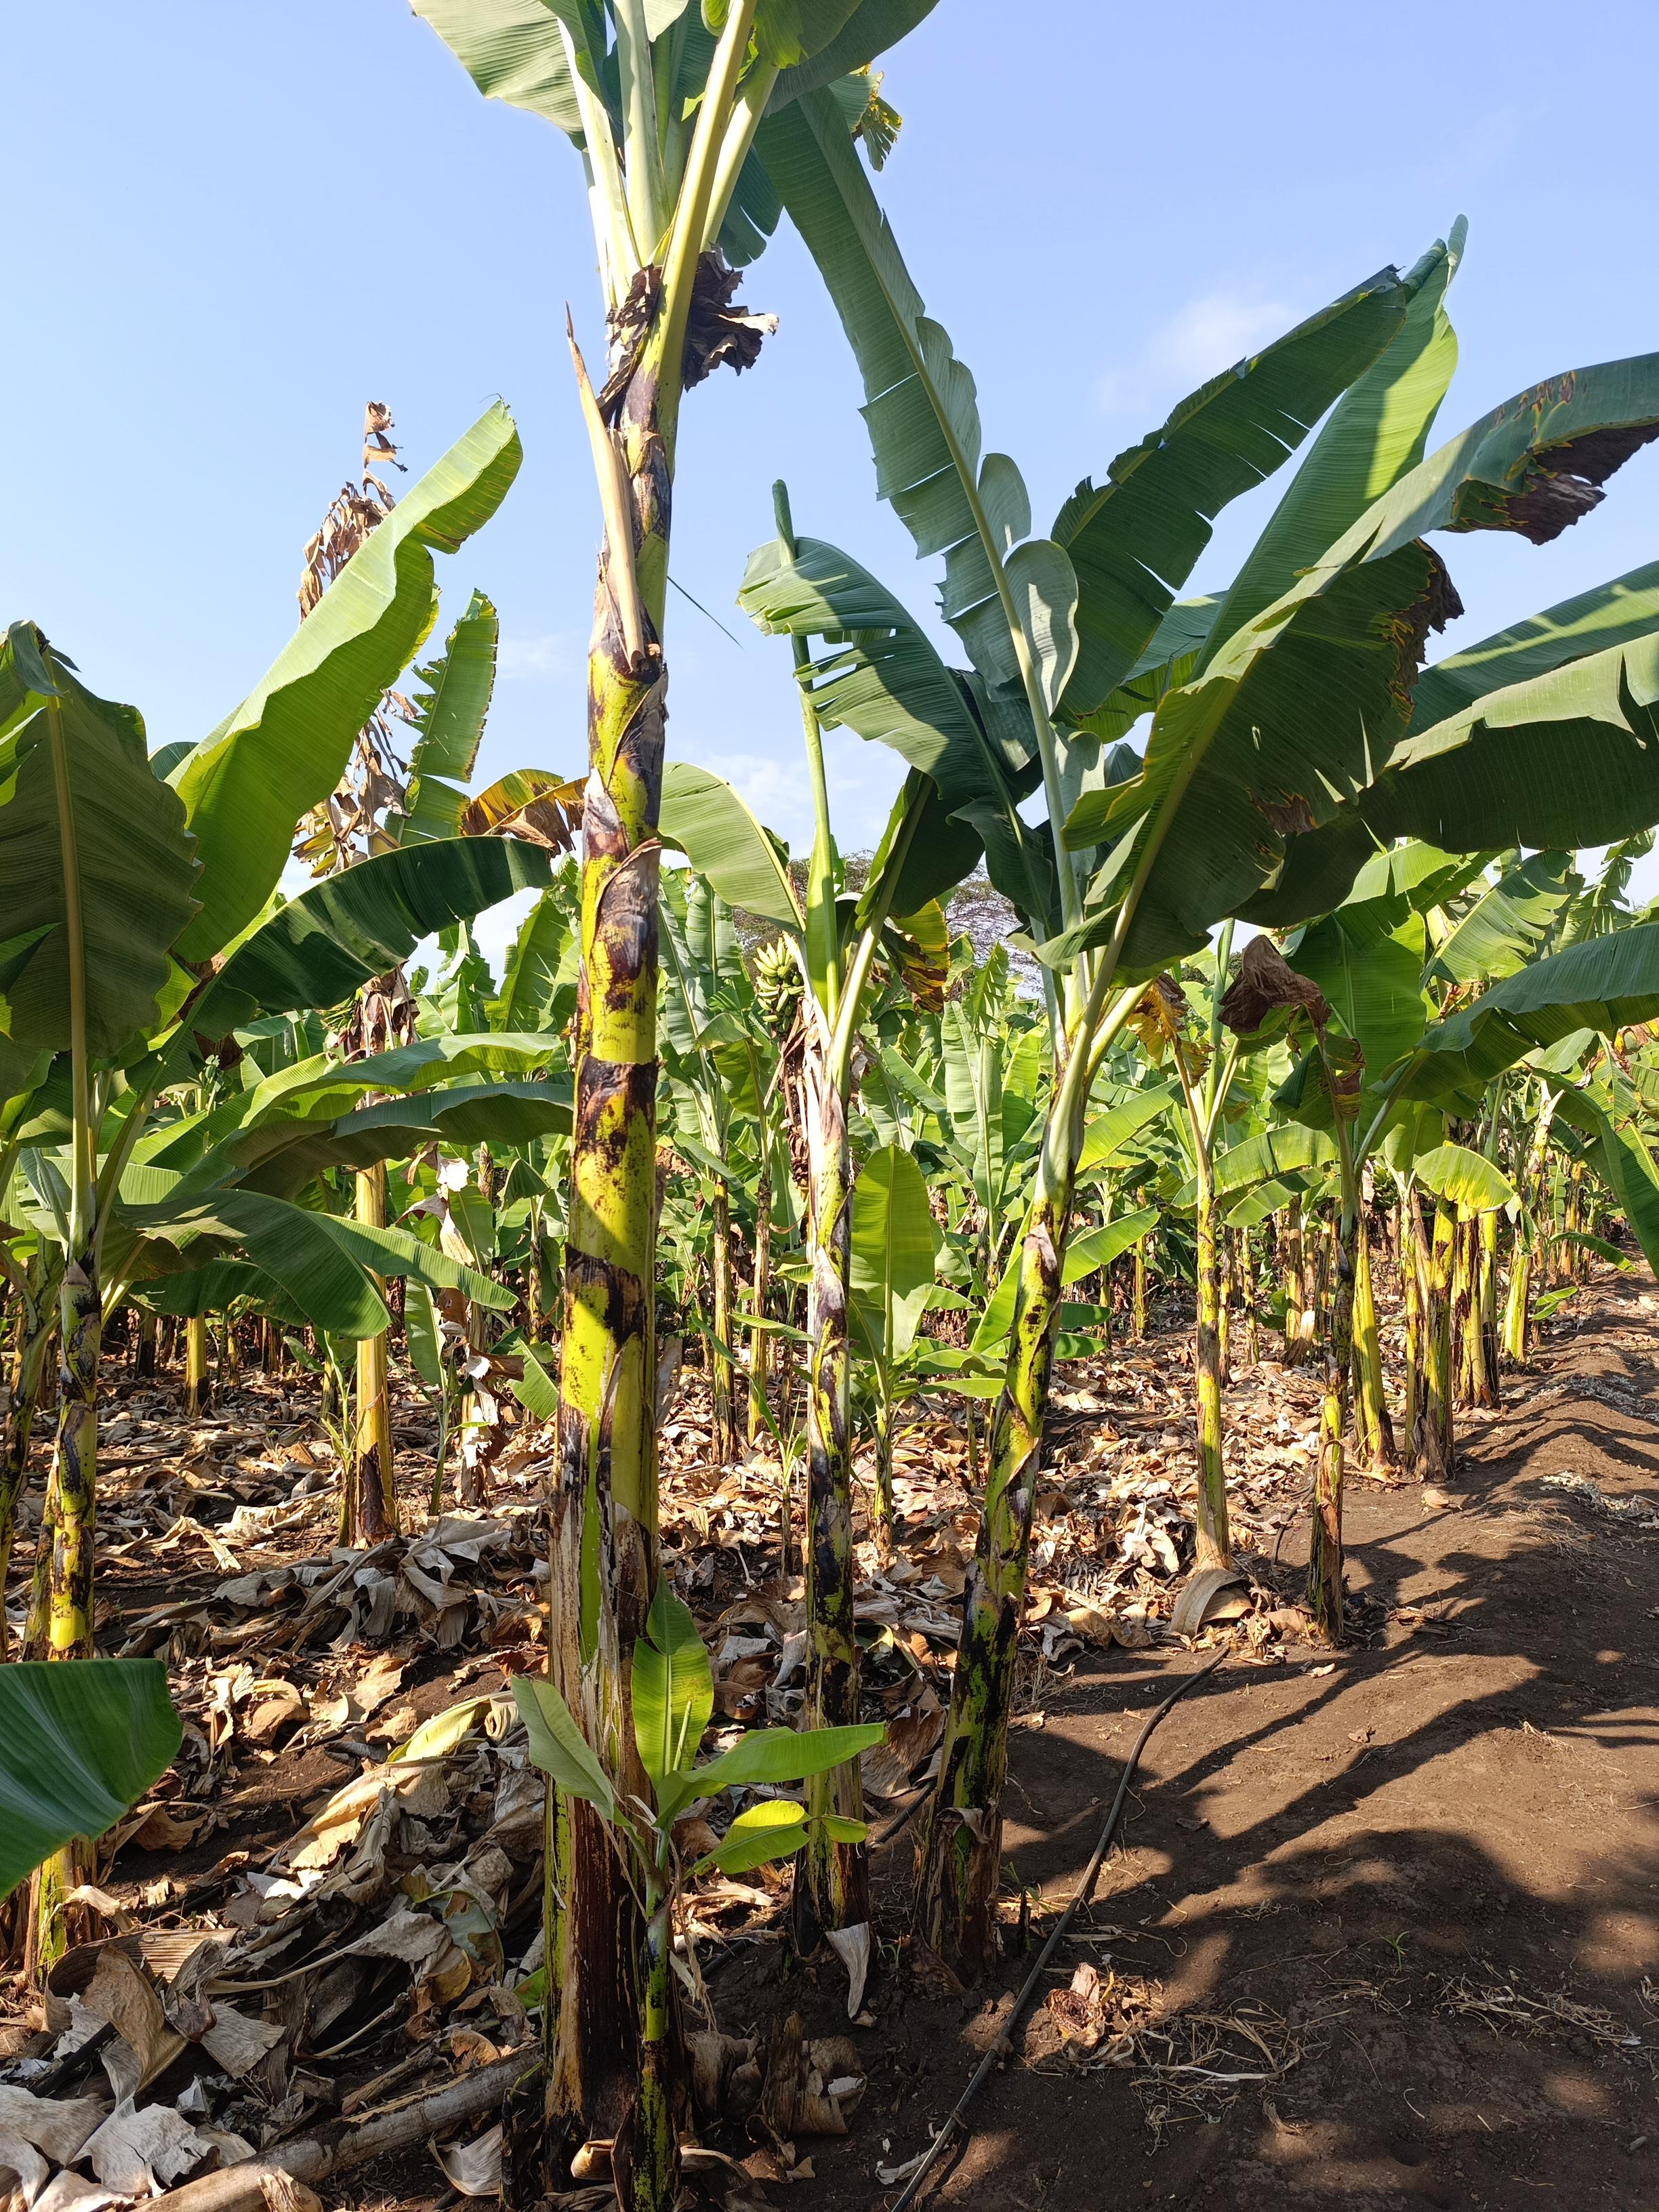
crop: banana
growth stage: vegetative
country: Tanzania
